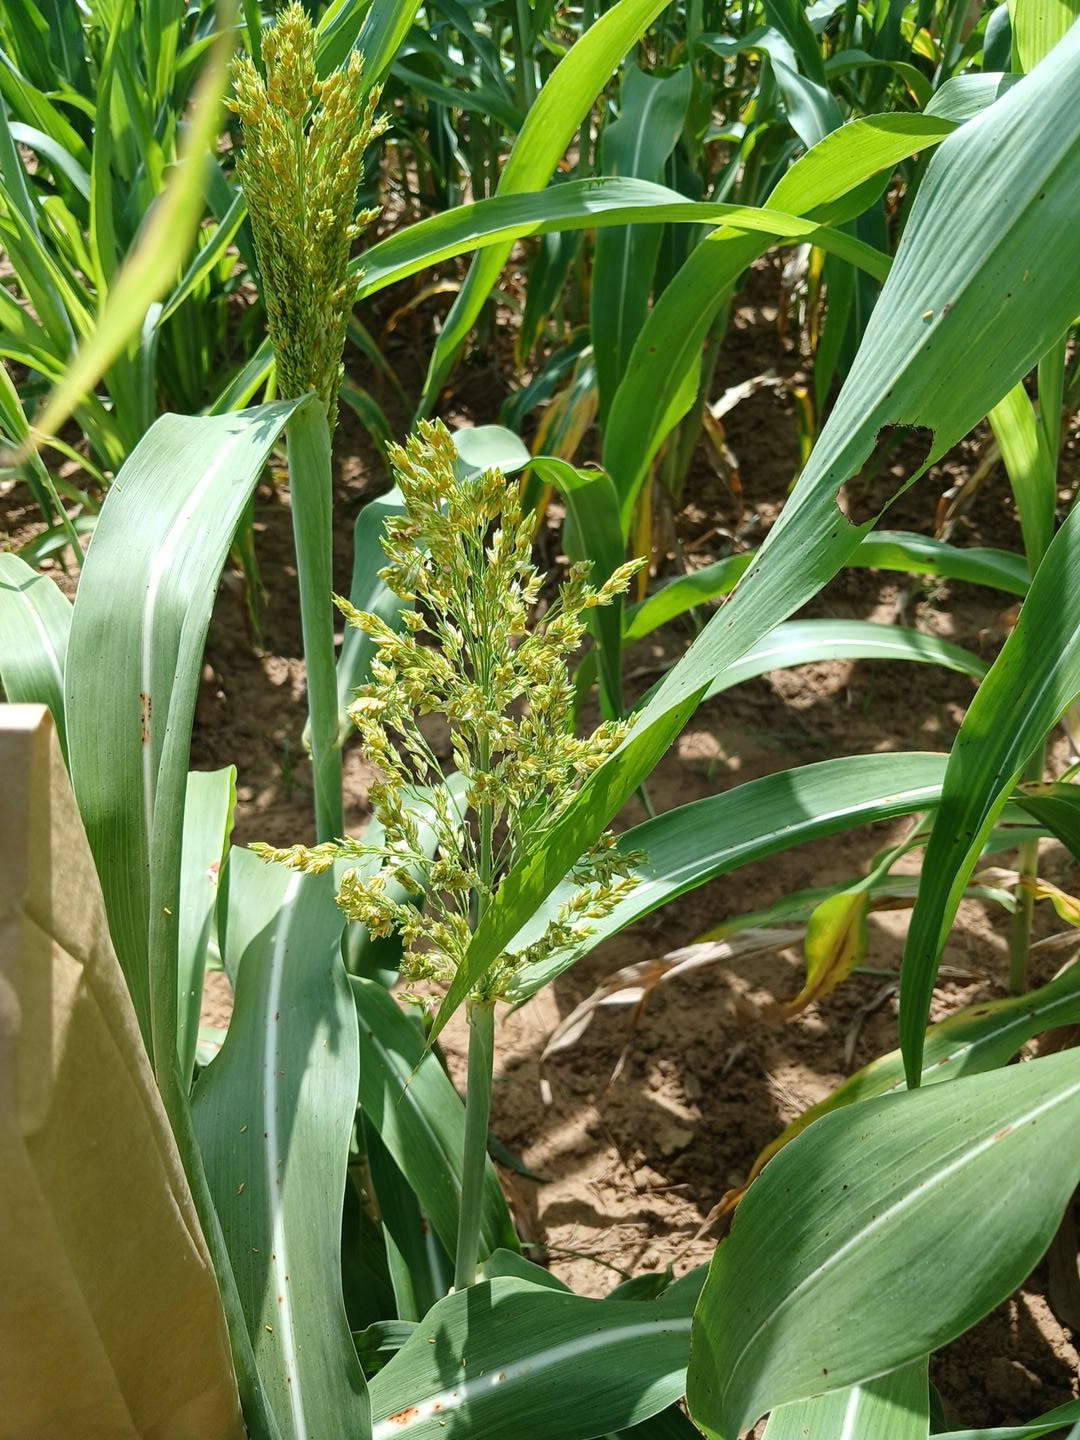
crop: sorghum
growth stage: flowering
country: Senegal
